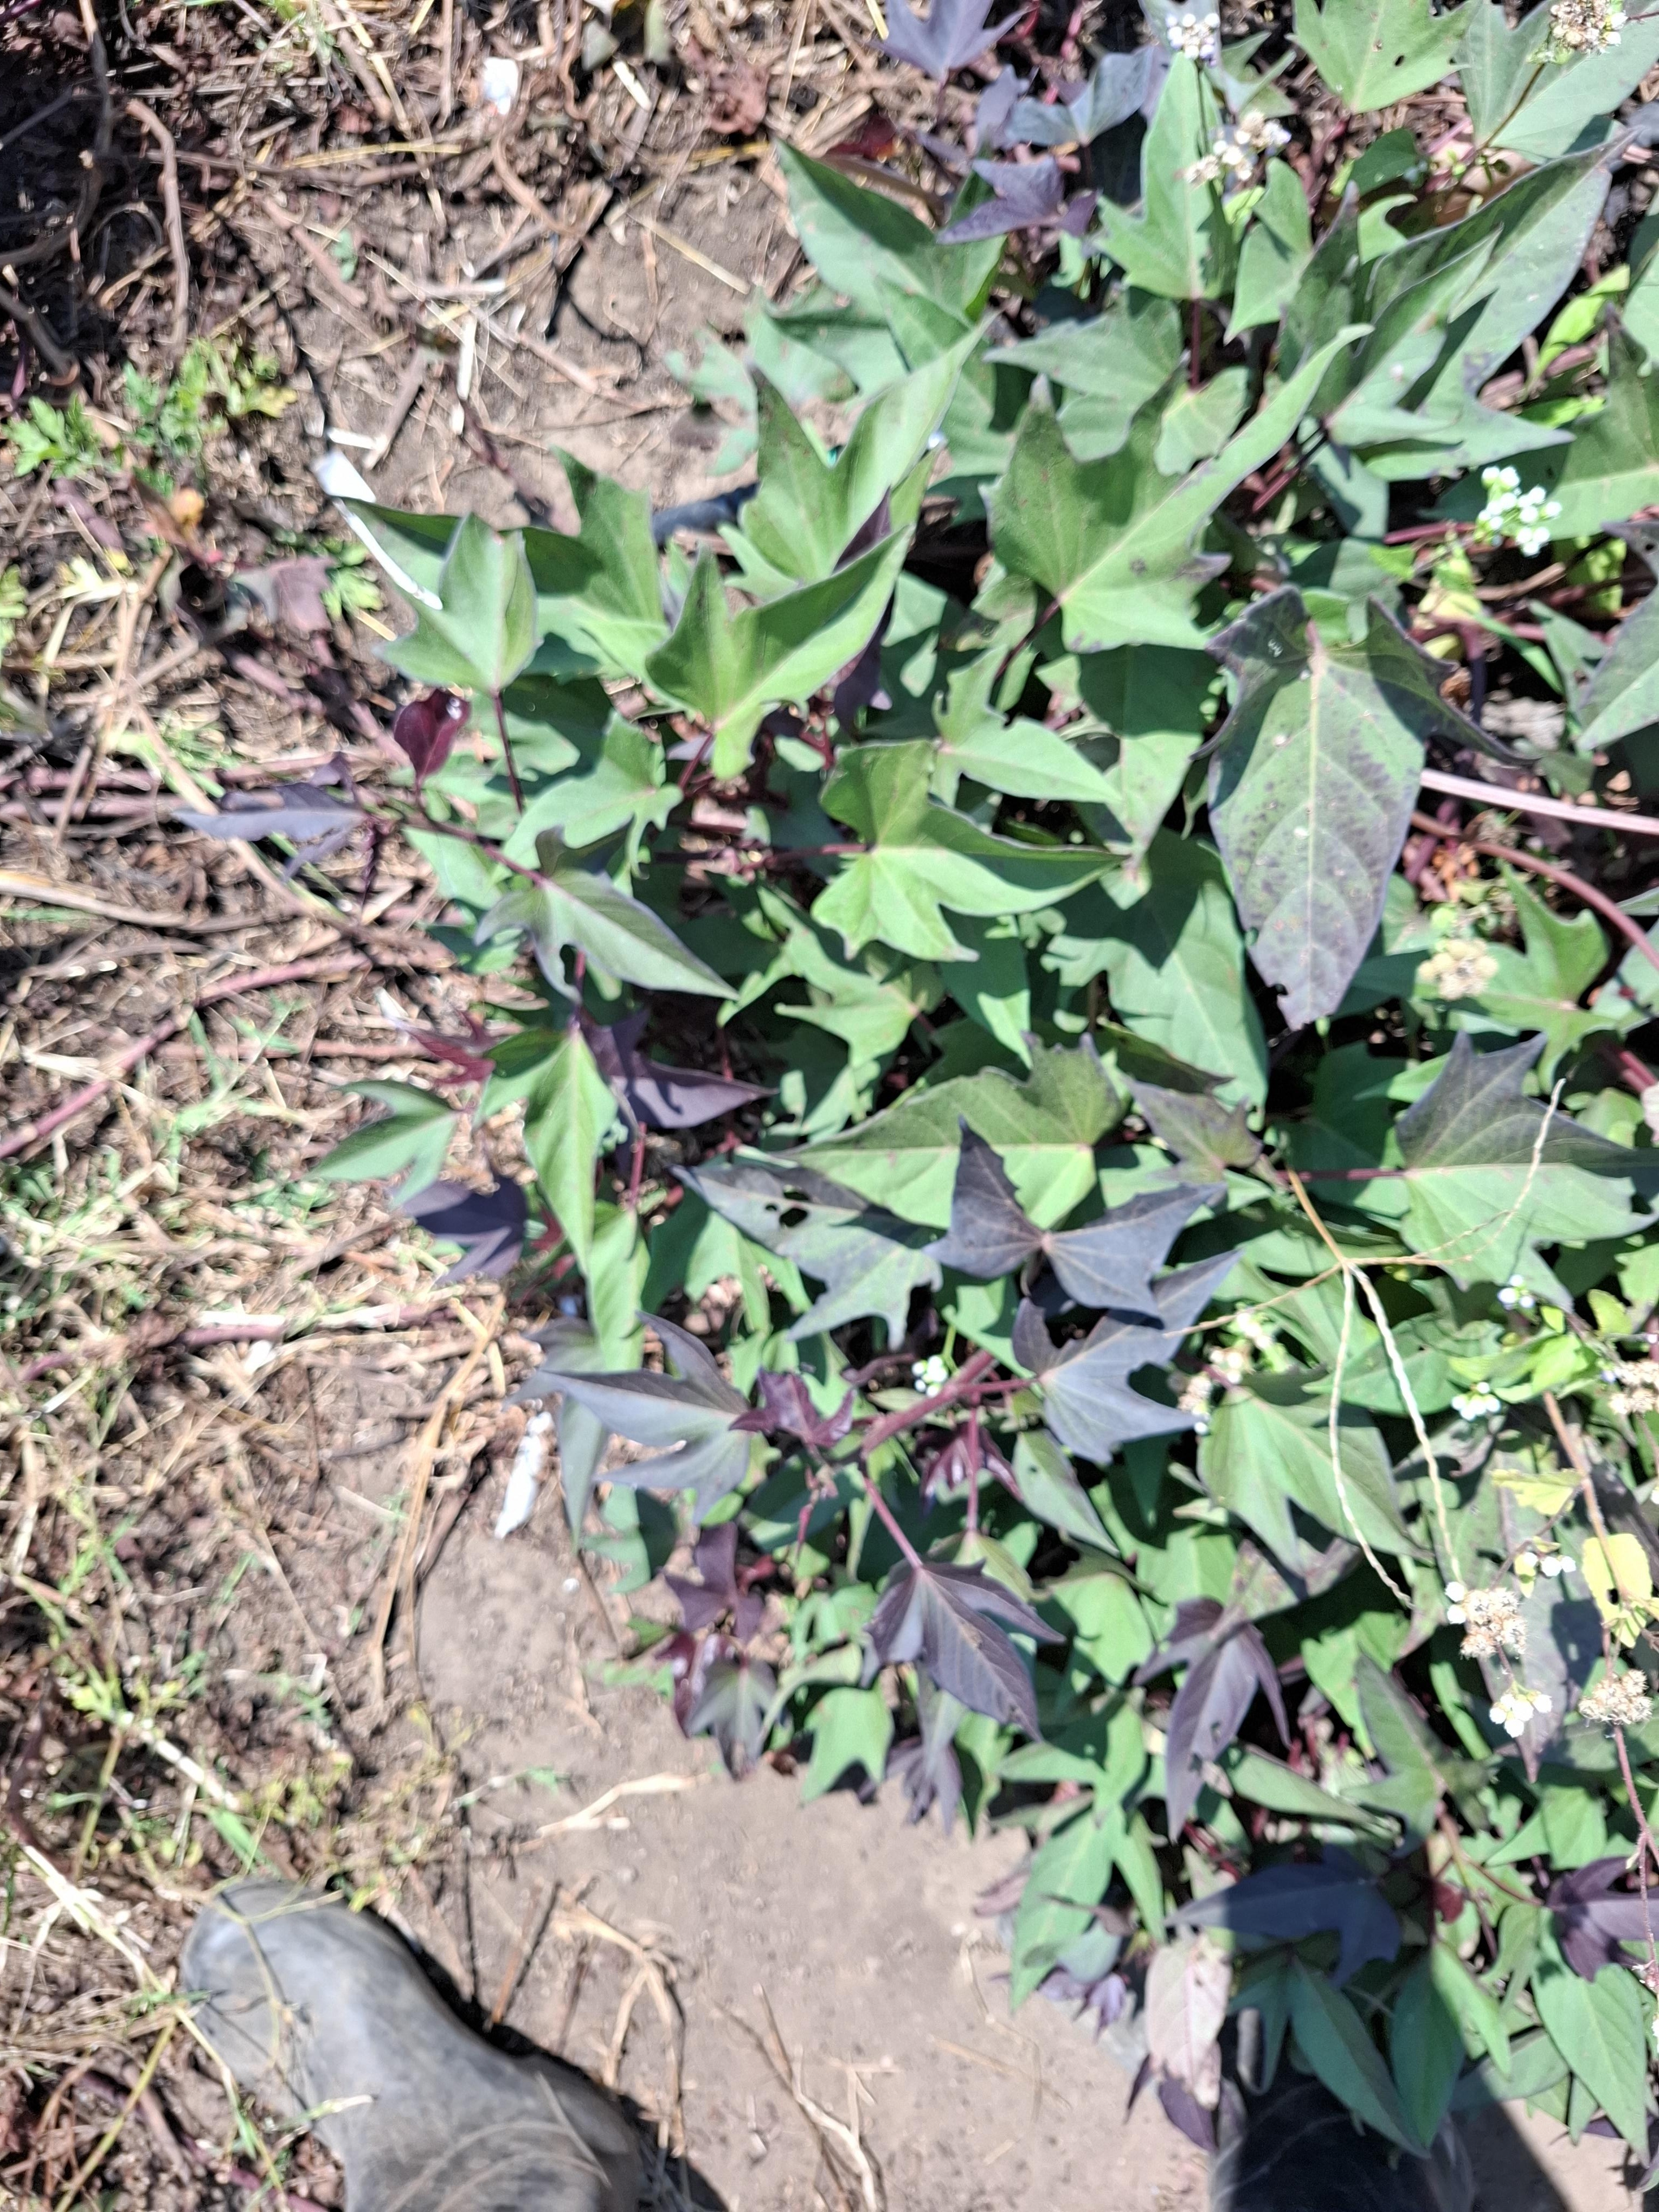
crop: sweet potato
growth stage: flowering
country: Tanzania
